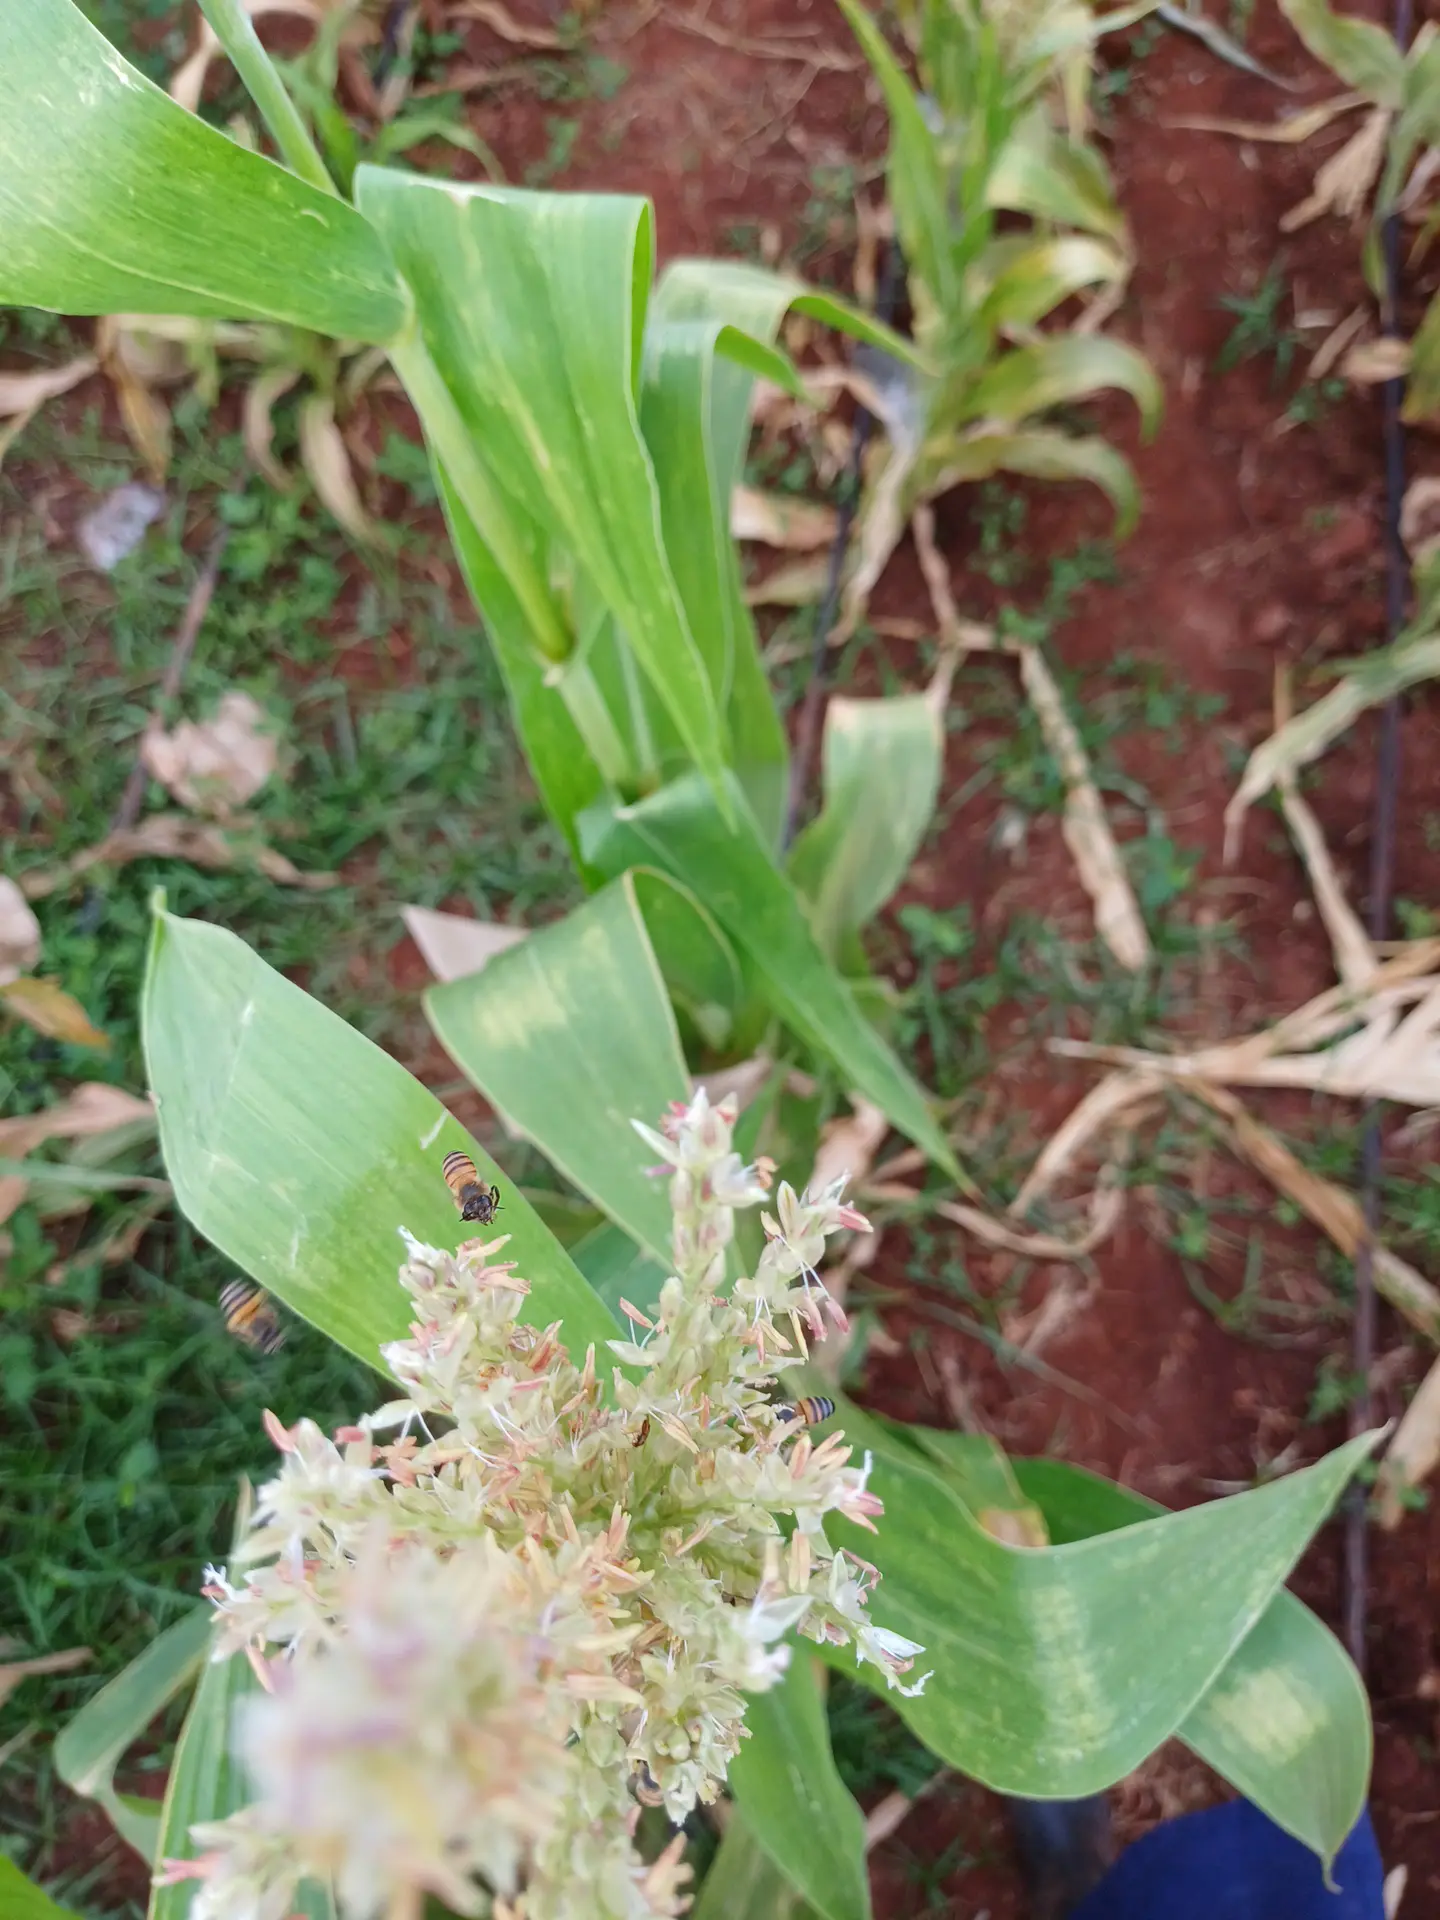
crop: maize
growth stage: flowering
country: Kenya
